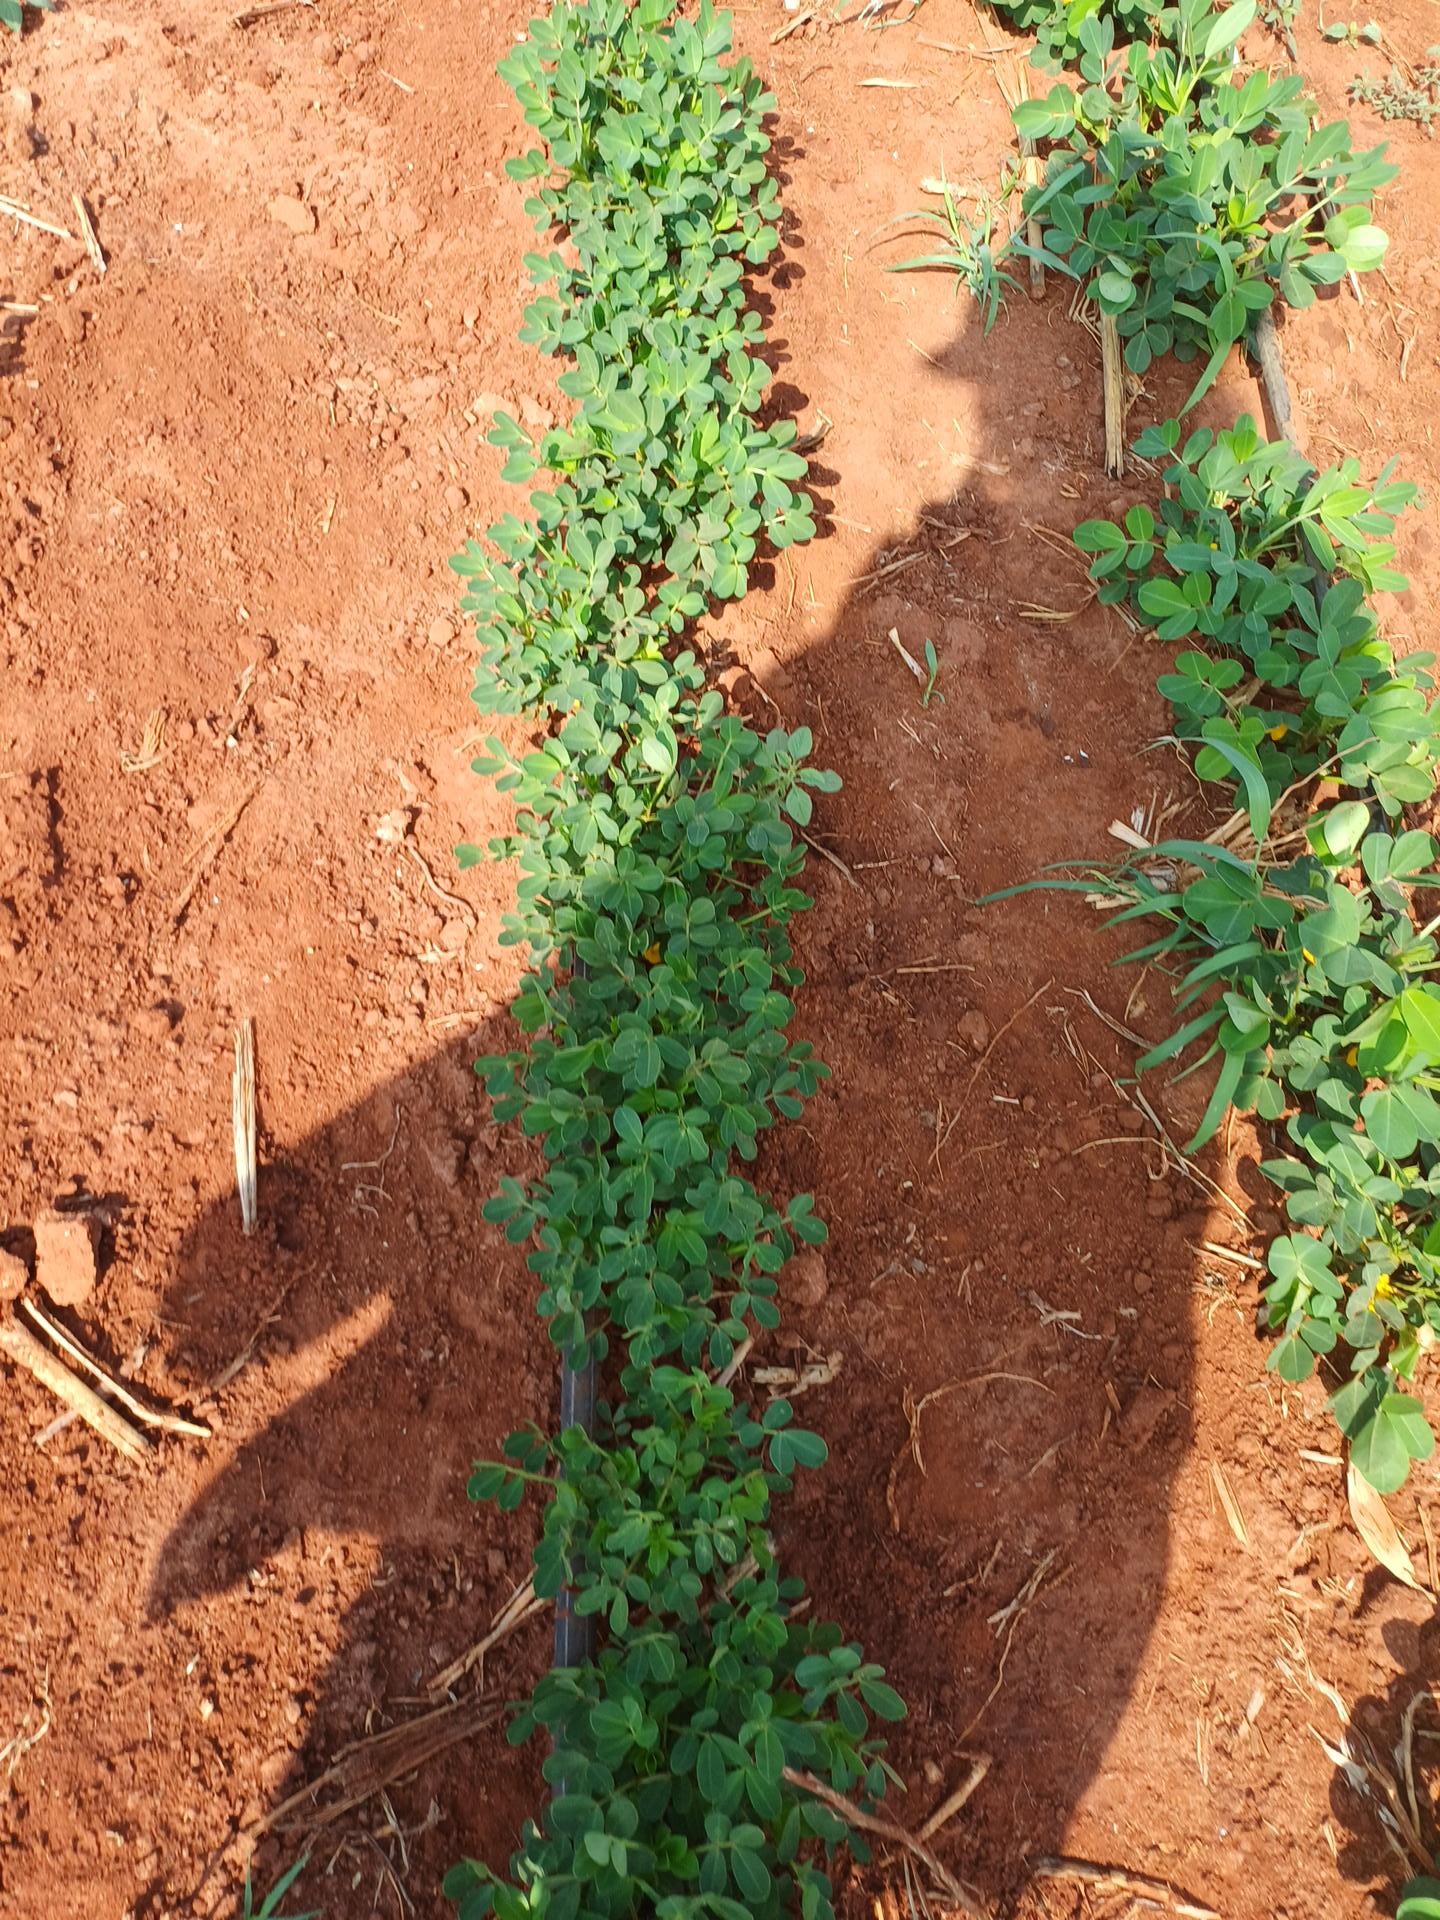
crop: groundnut
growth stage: vegetative
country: Kenya
